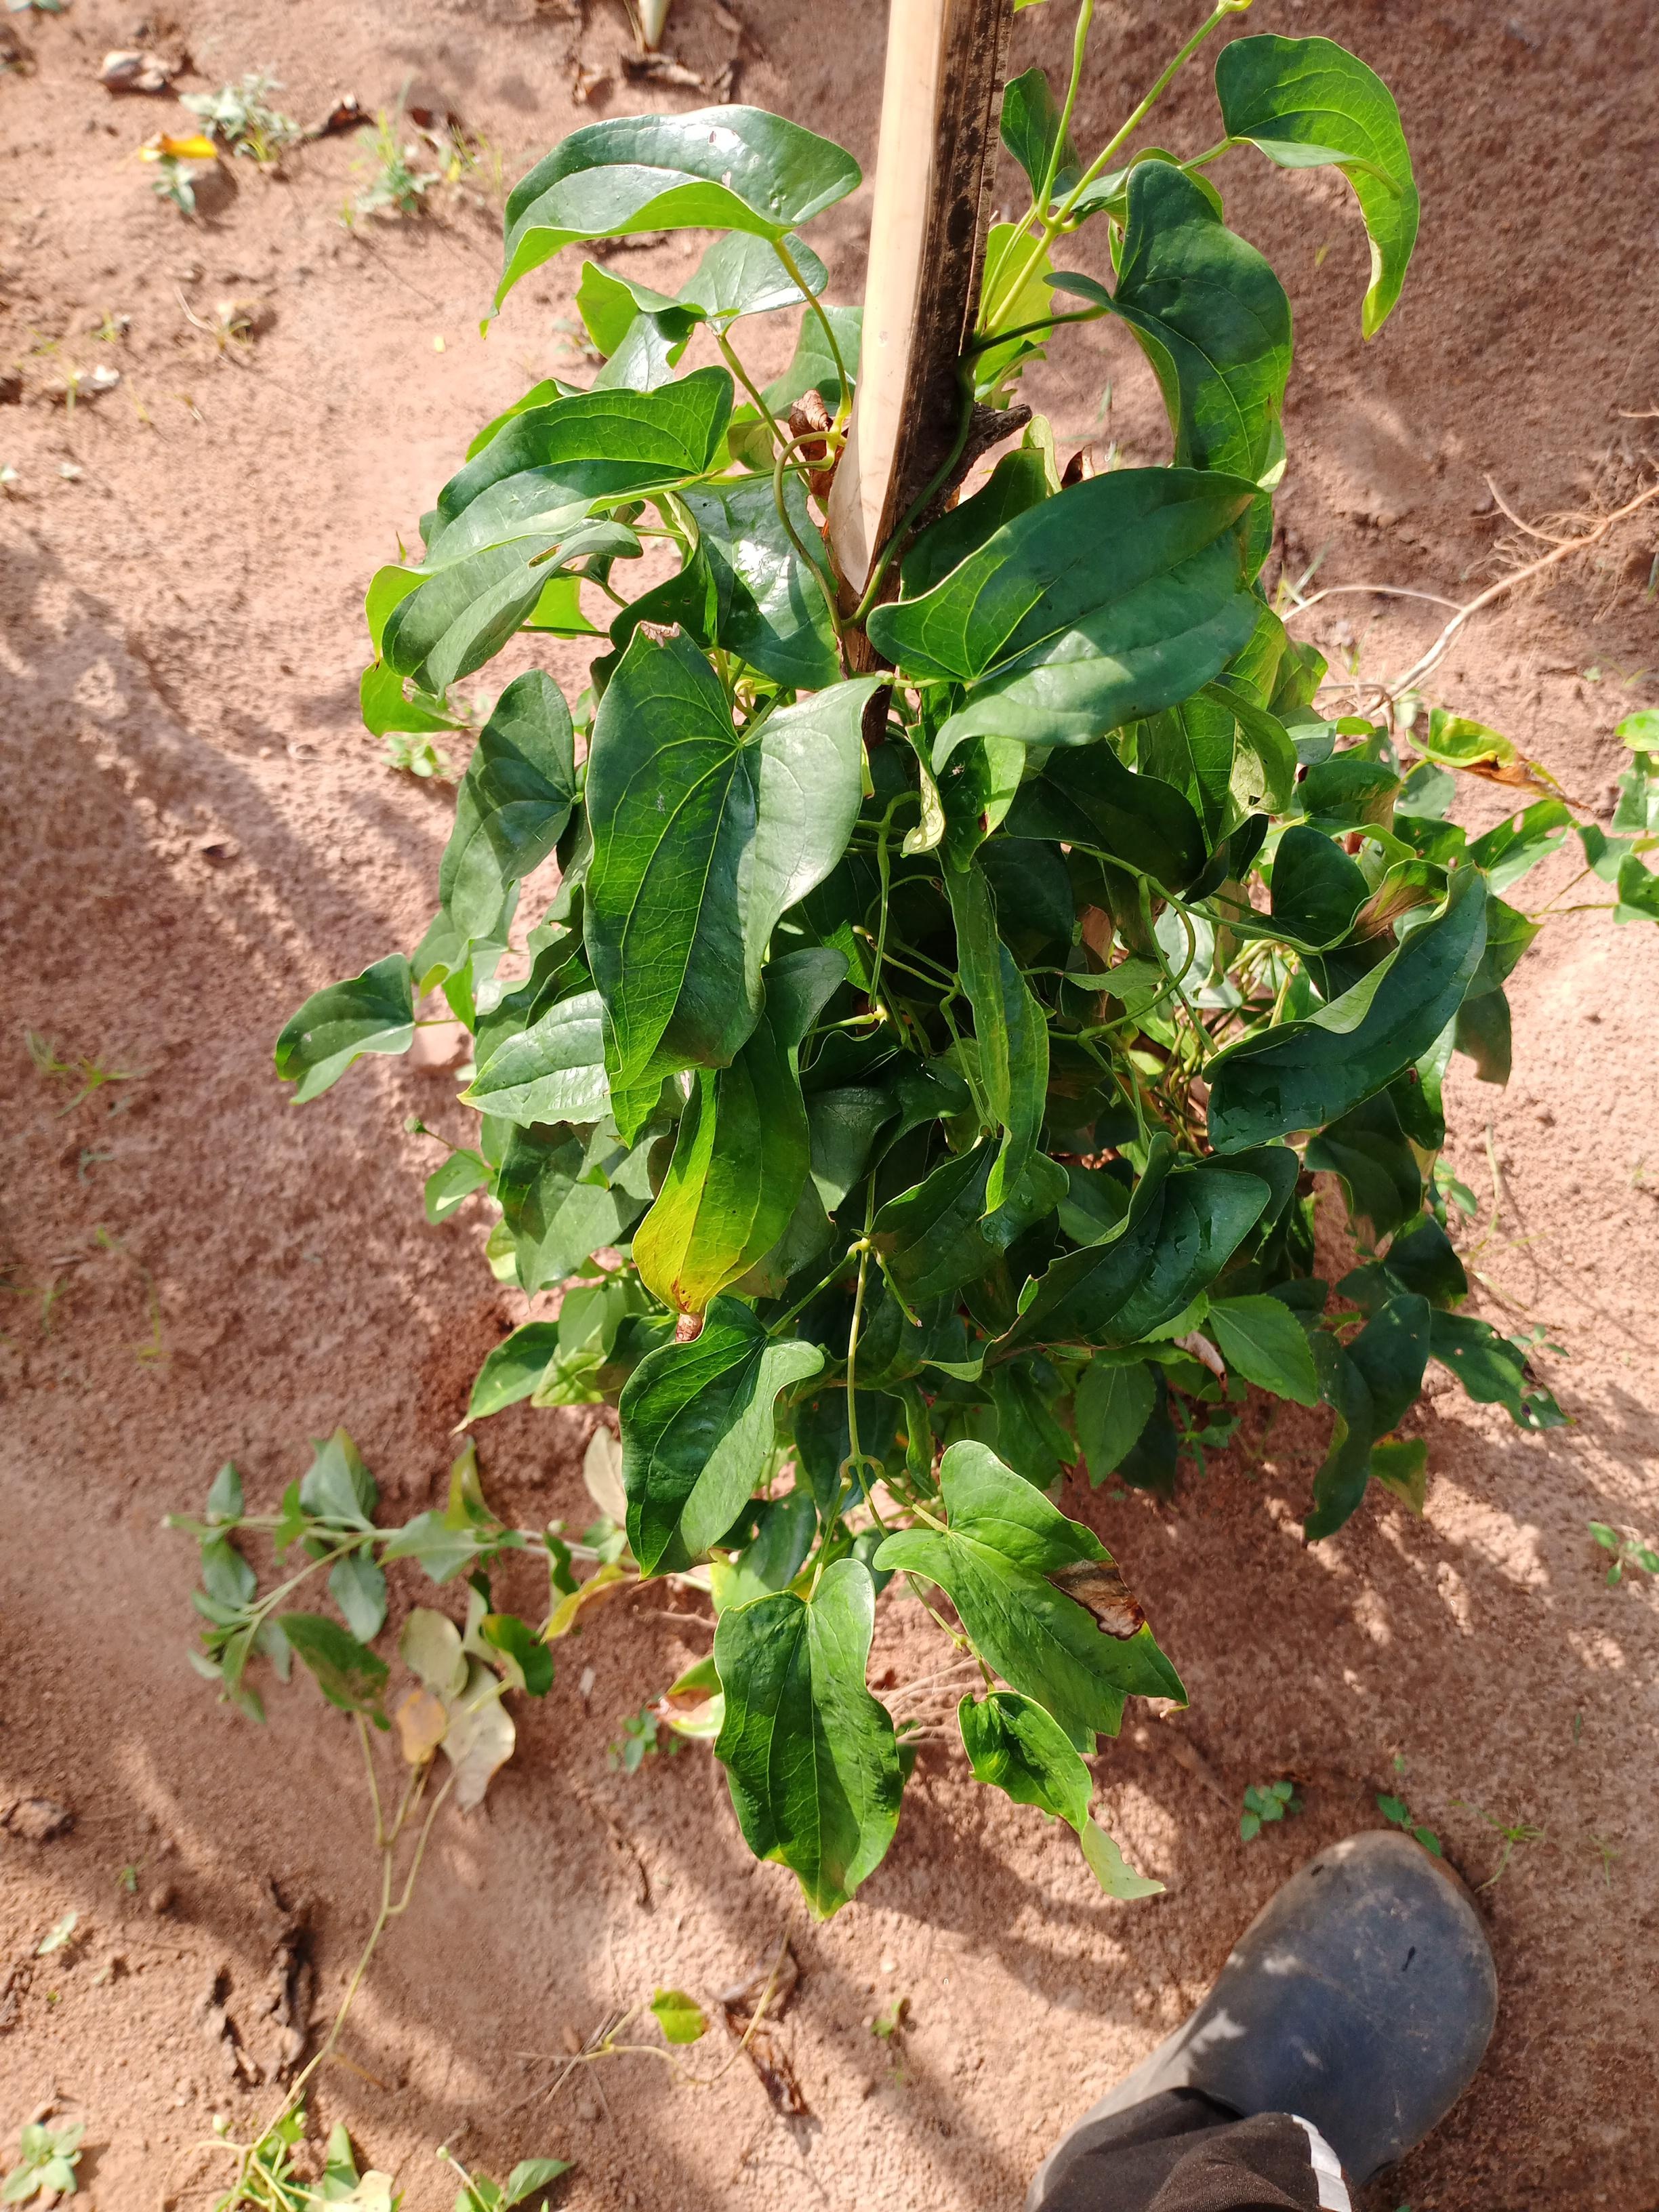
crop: yam
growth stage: vegetative
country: Nigeria
